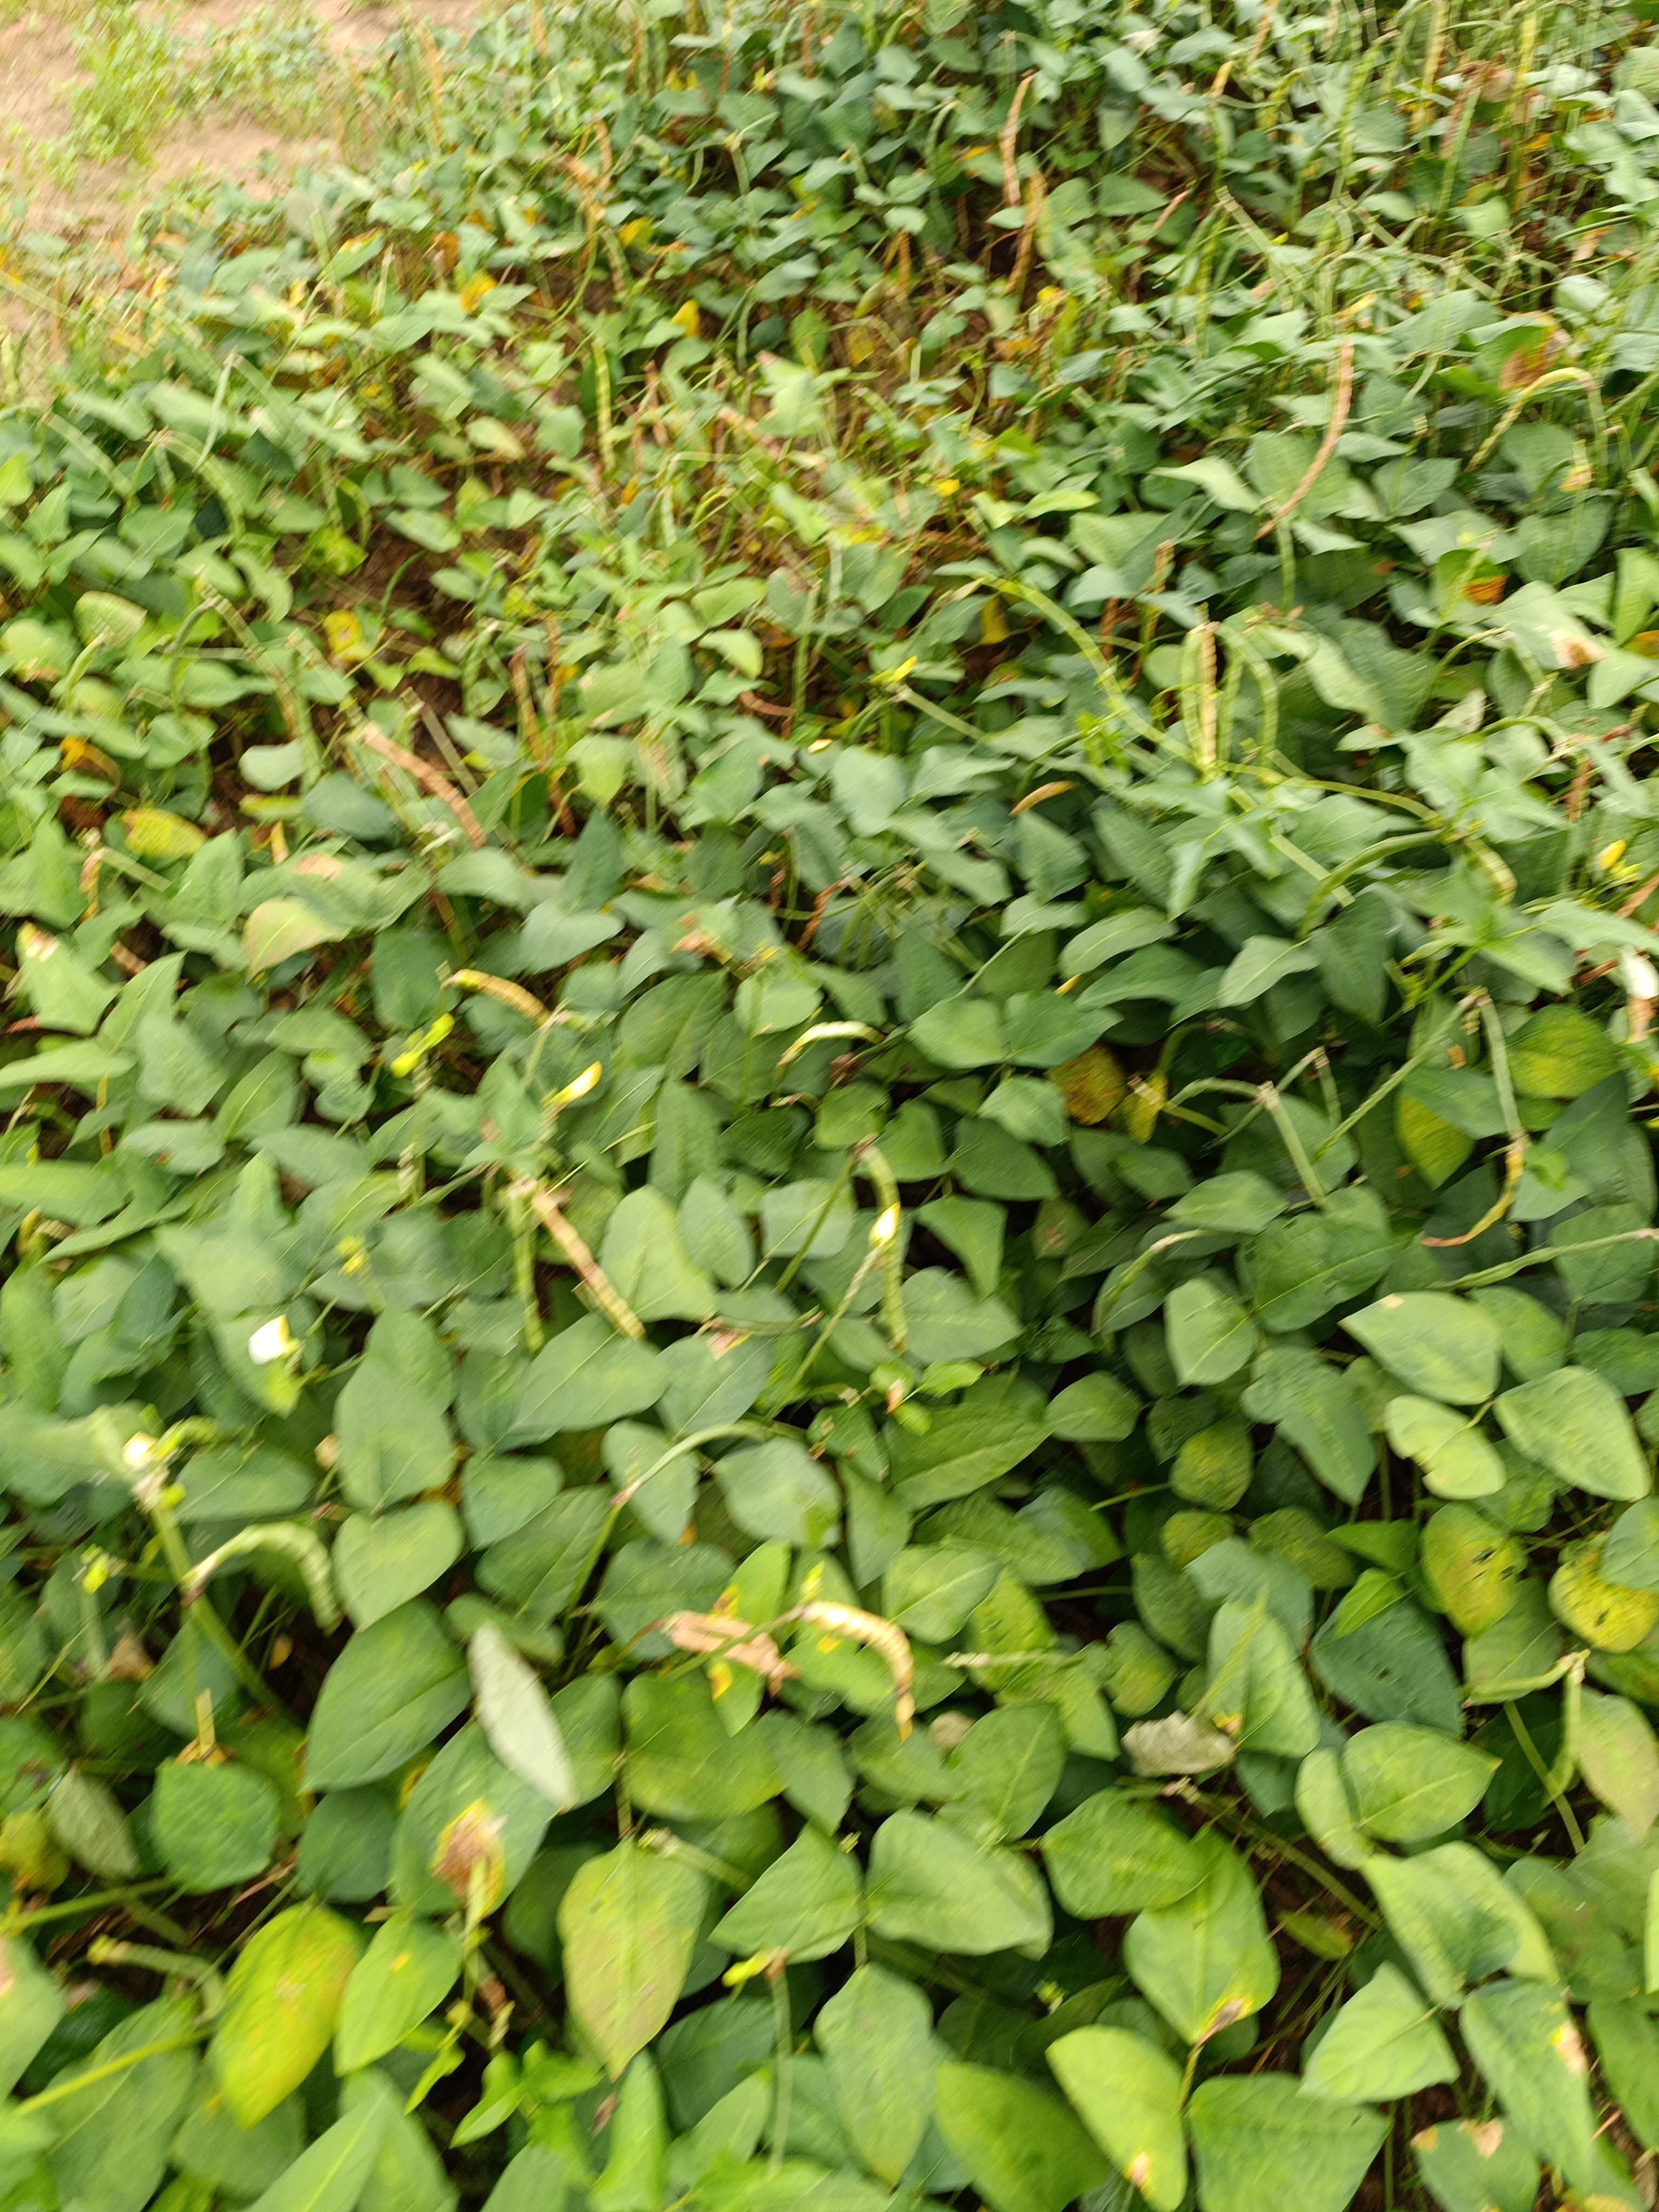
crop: cowpea
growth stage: maturity
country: Nigeria
